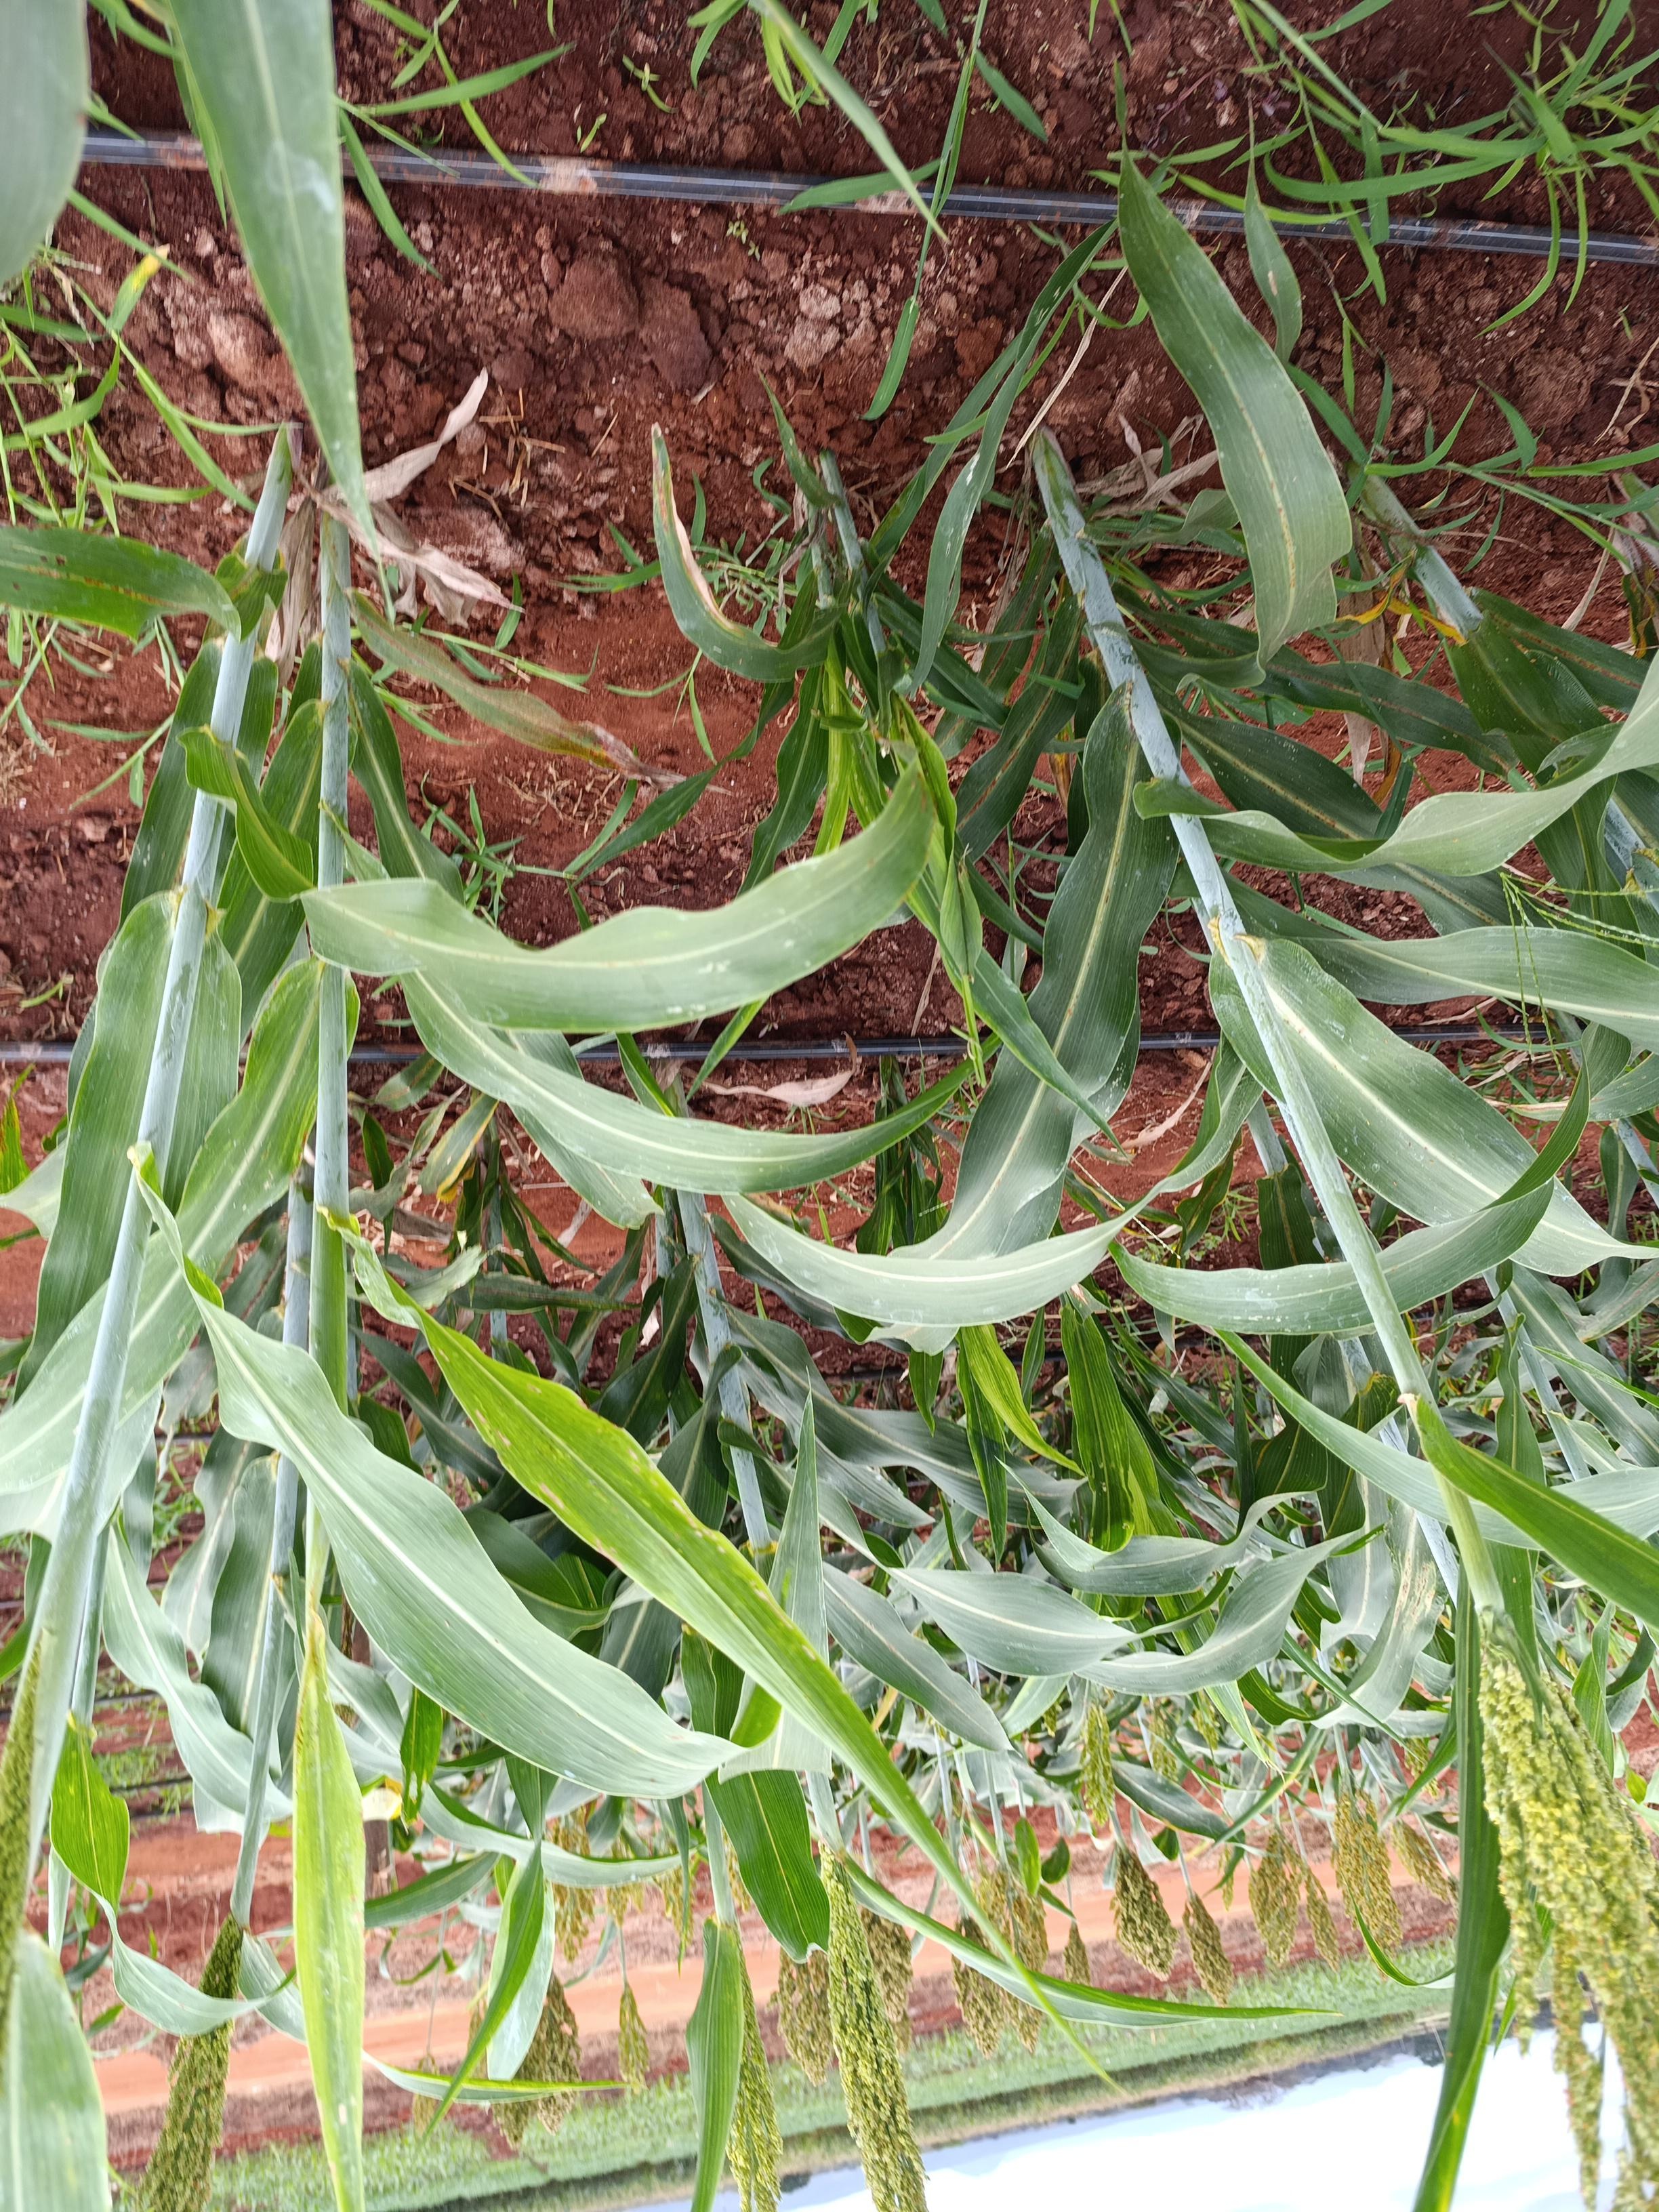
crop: sorghum
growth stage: flowering
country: Kenya
